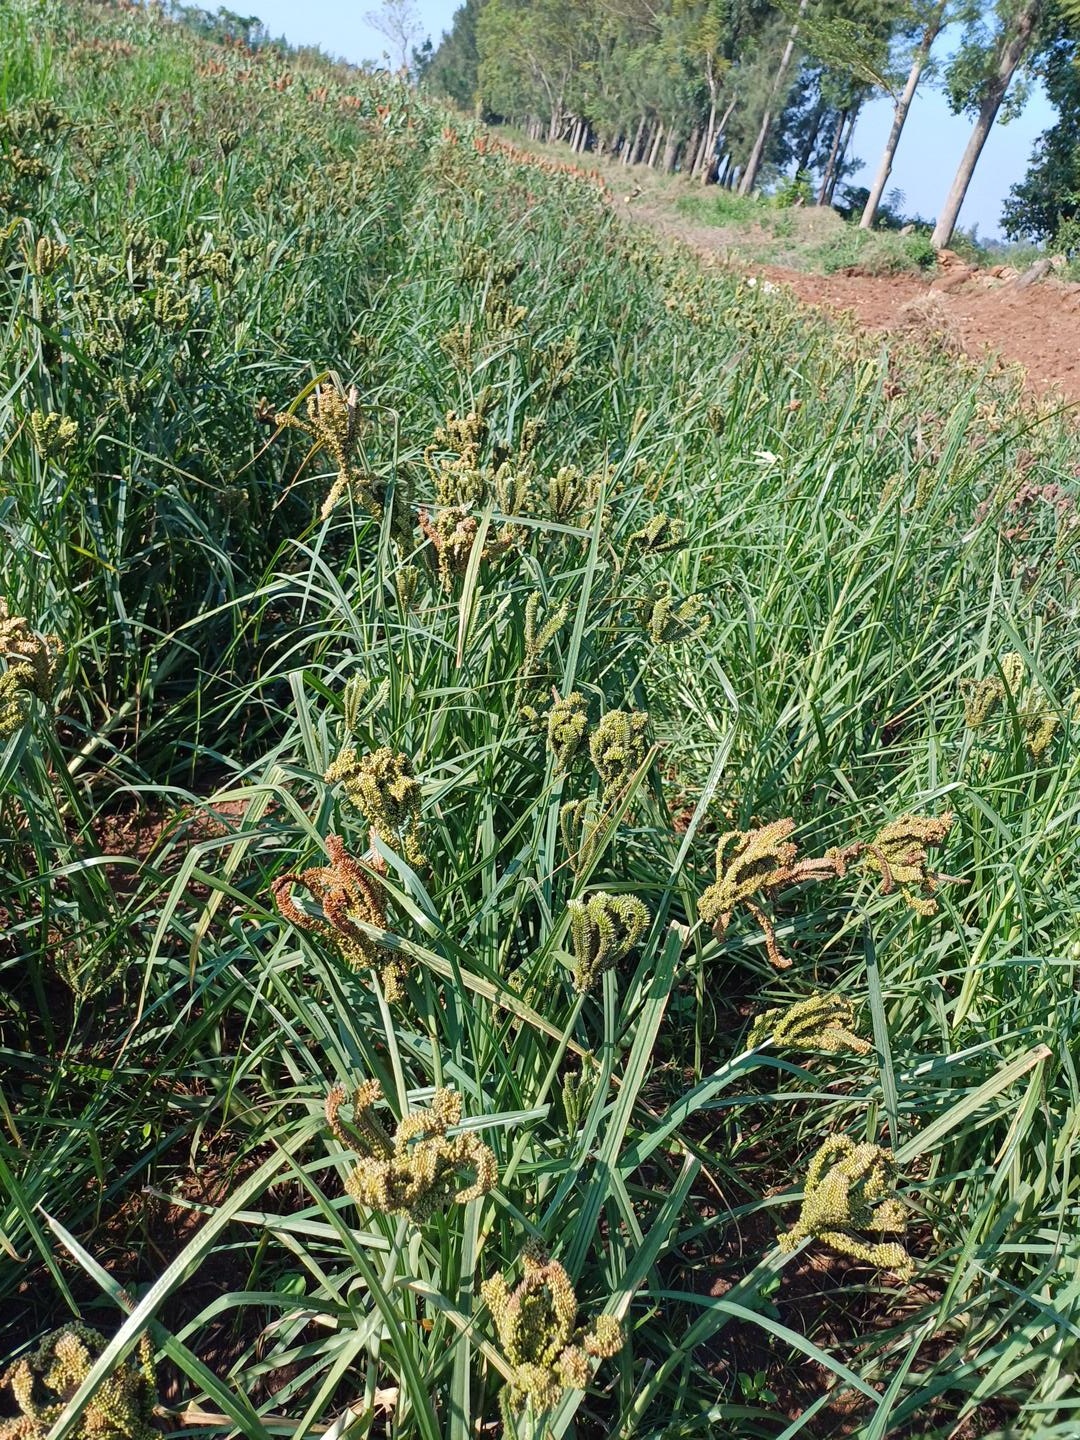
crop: finger millet
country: Kenya
